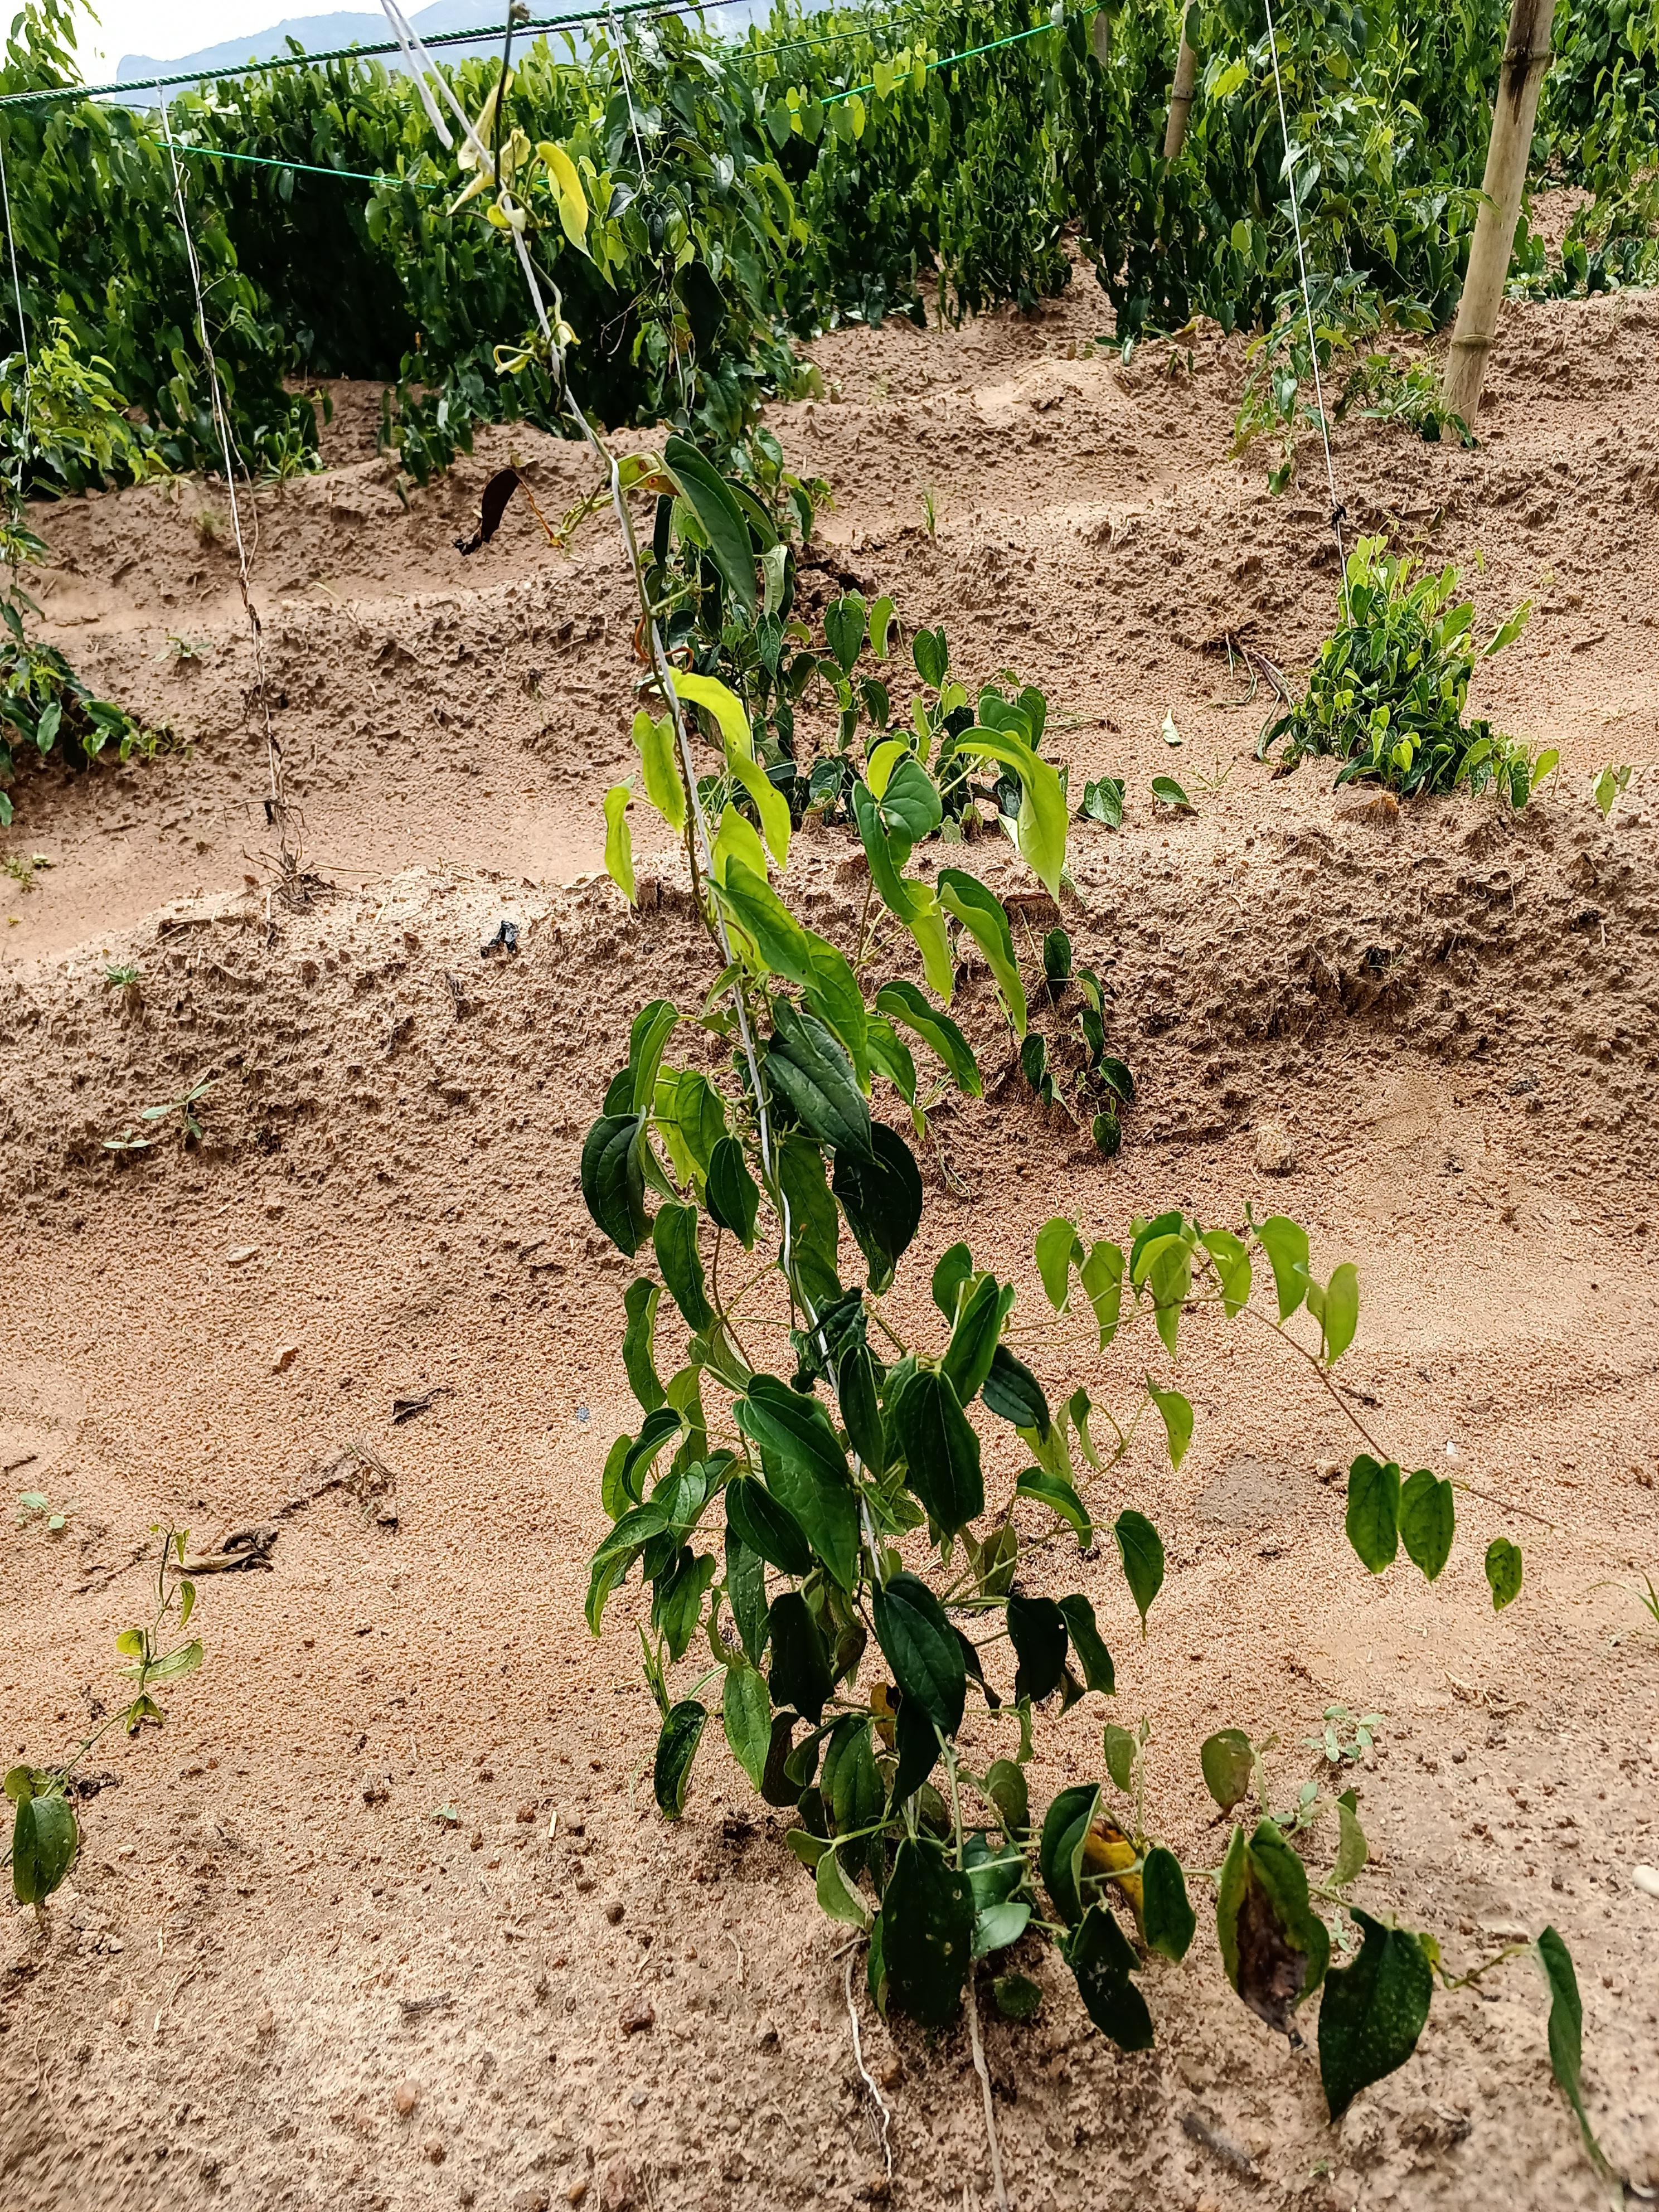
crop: yam
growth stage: vegetative
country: Nigeria
